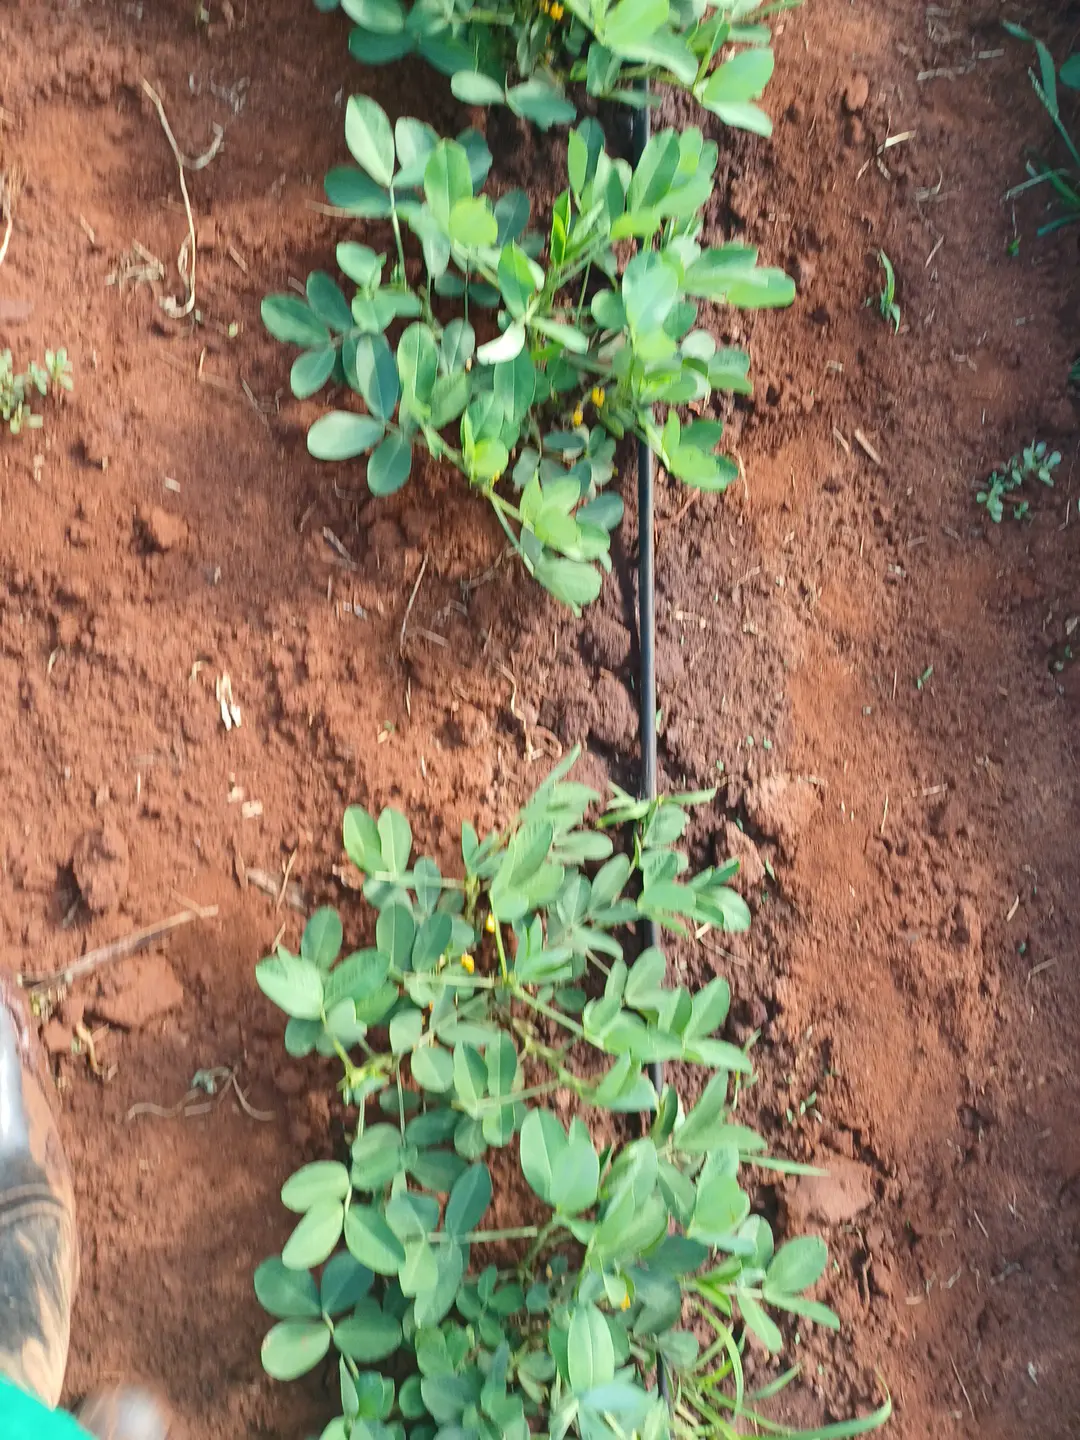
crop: groundnut
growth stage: flowering
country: Kenya
